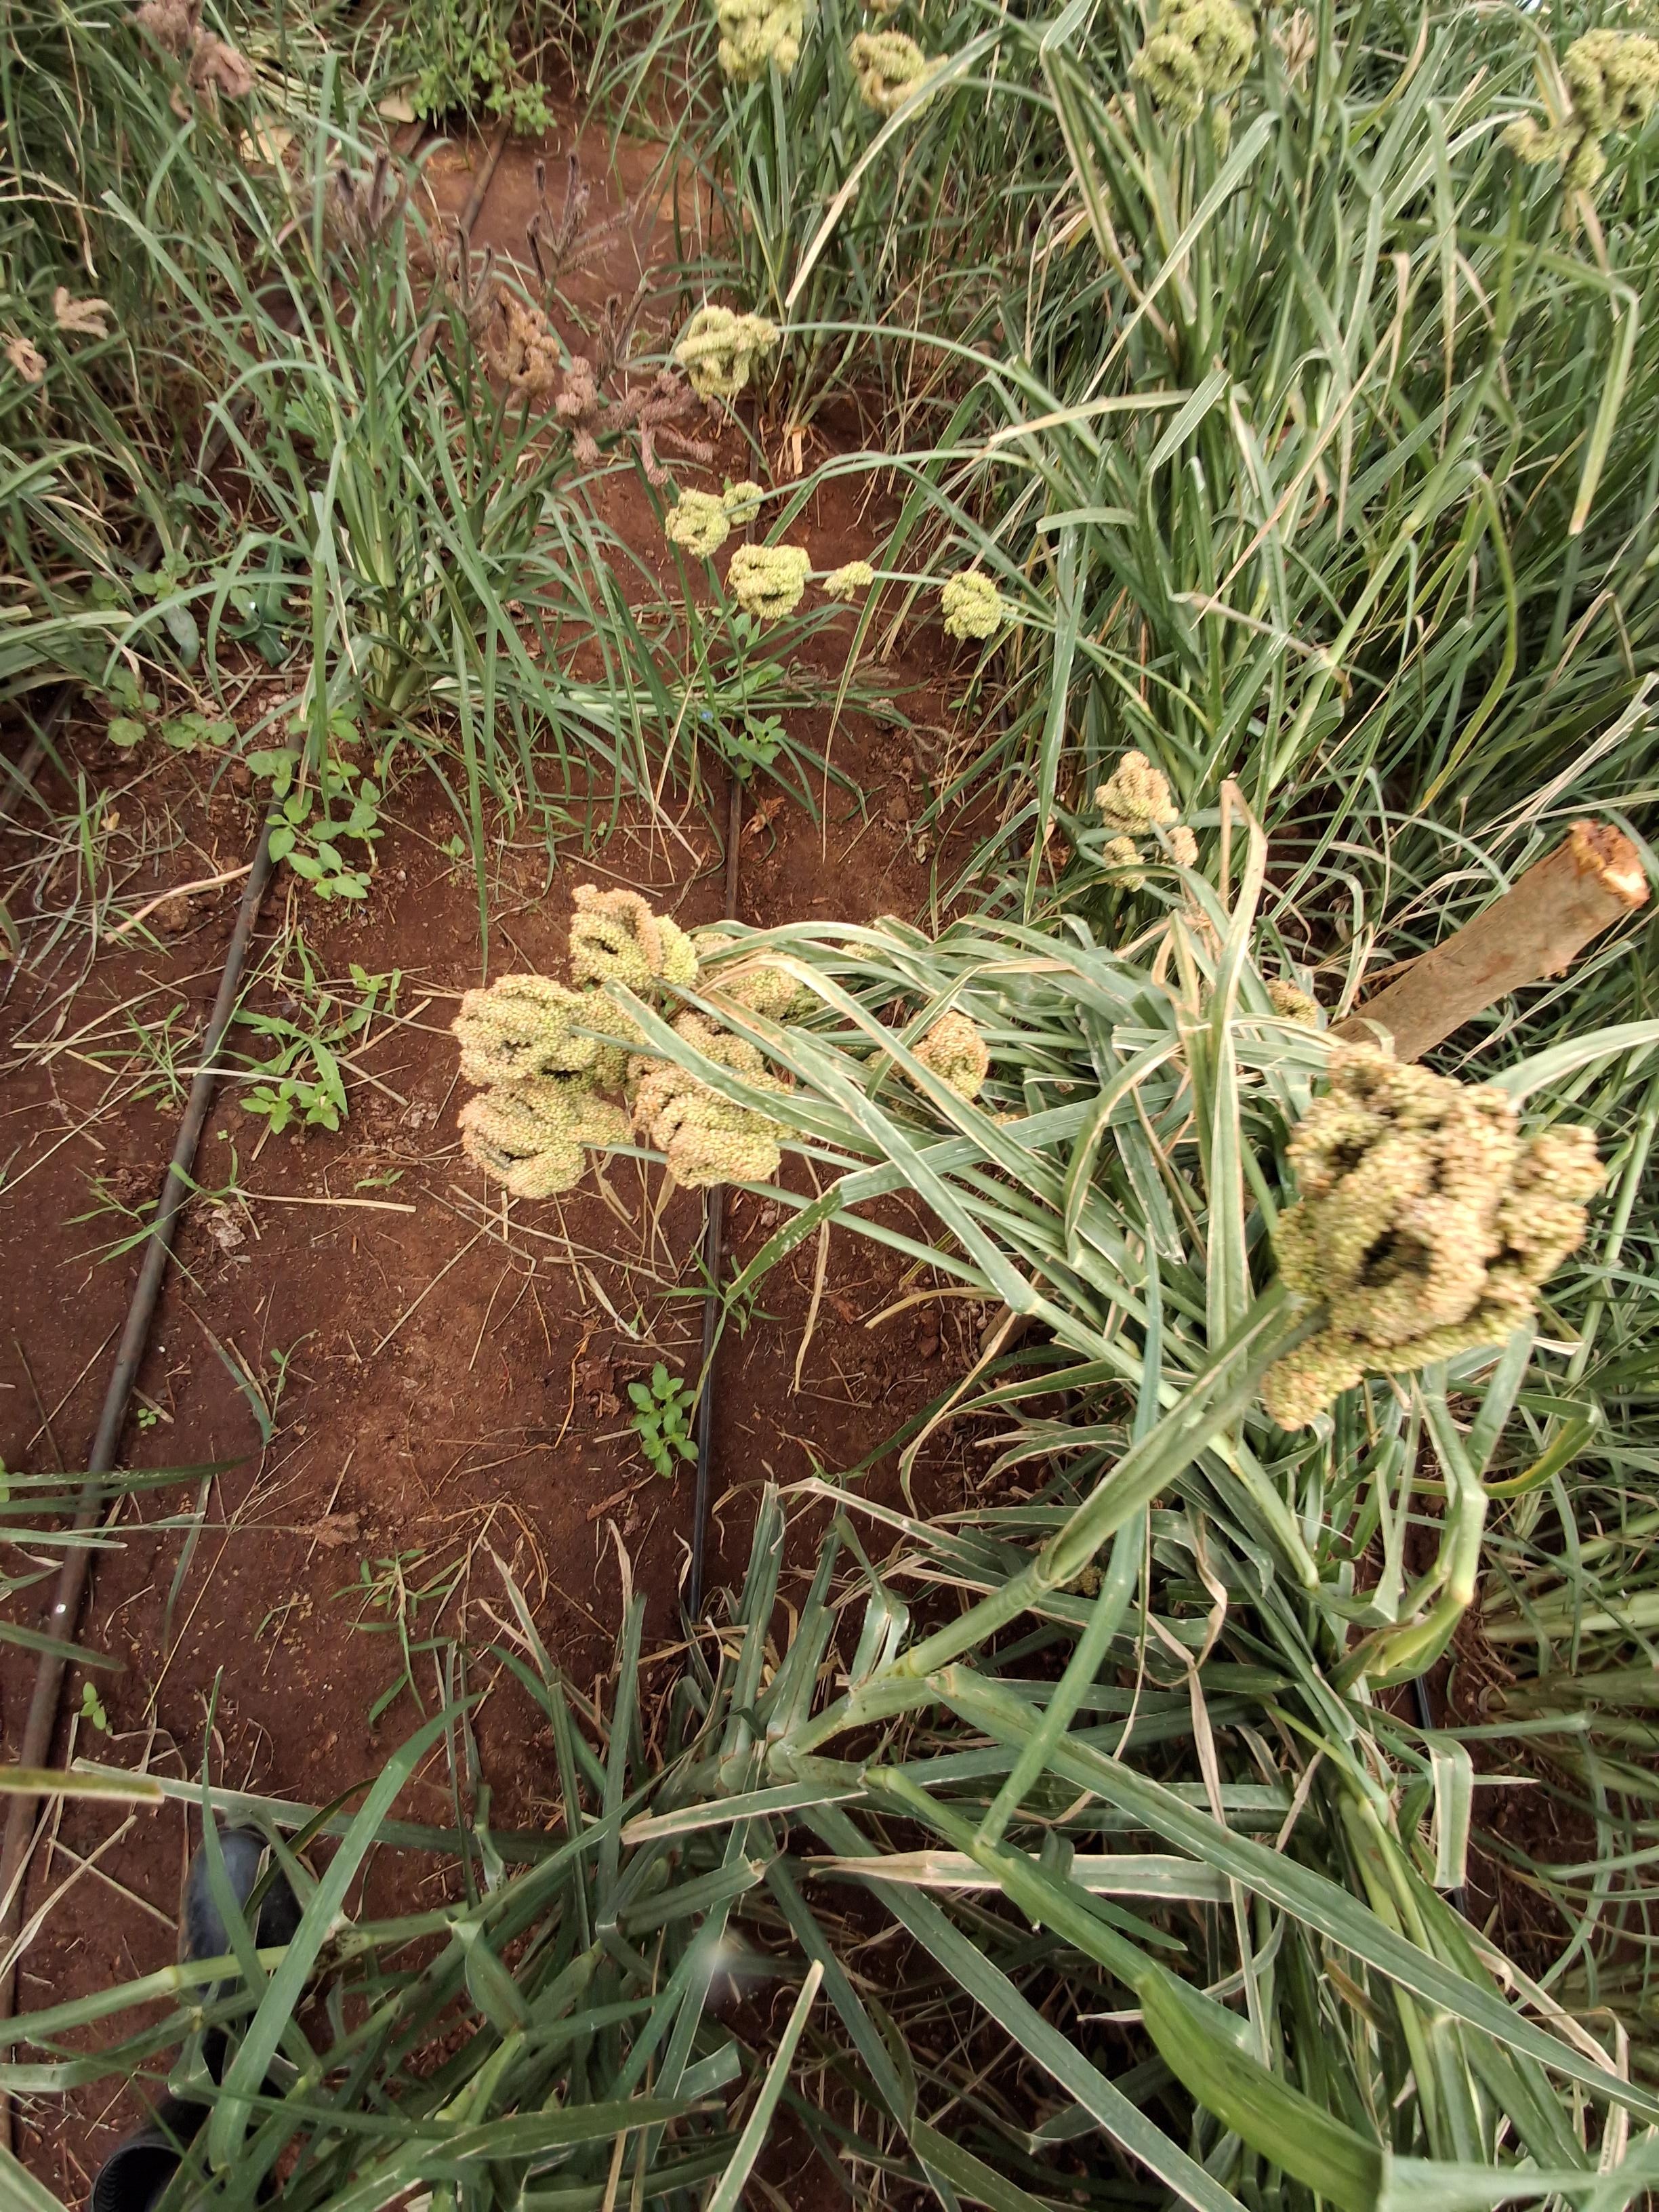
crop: finger millet
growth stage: filling grain
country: Kenya
